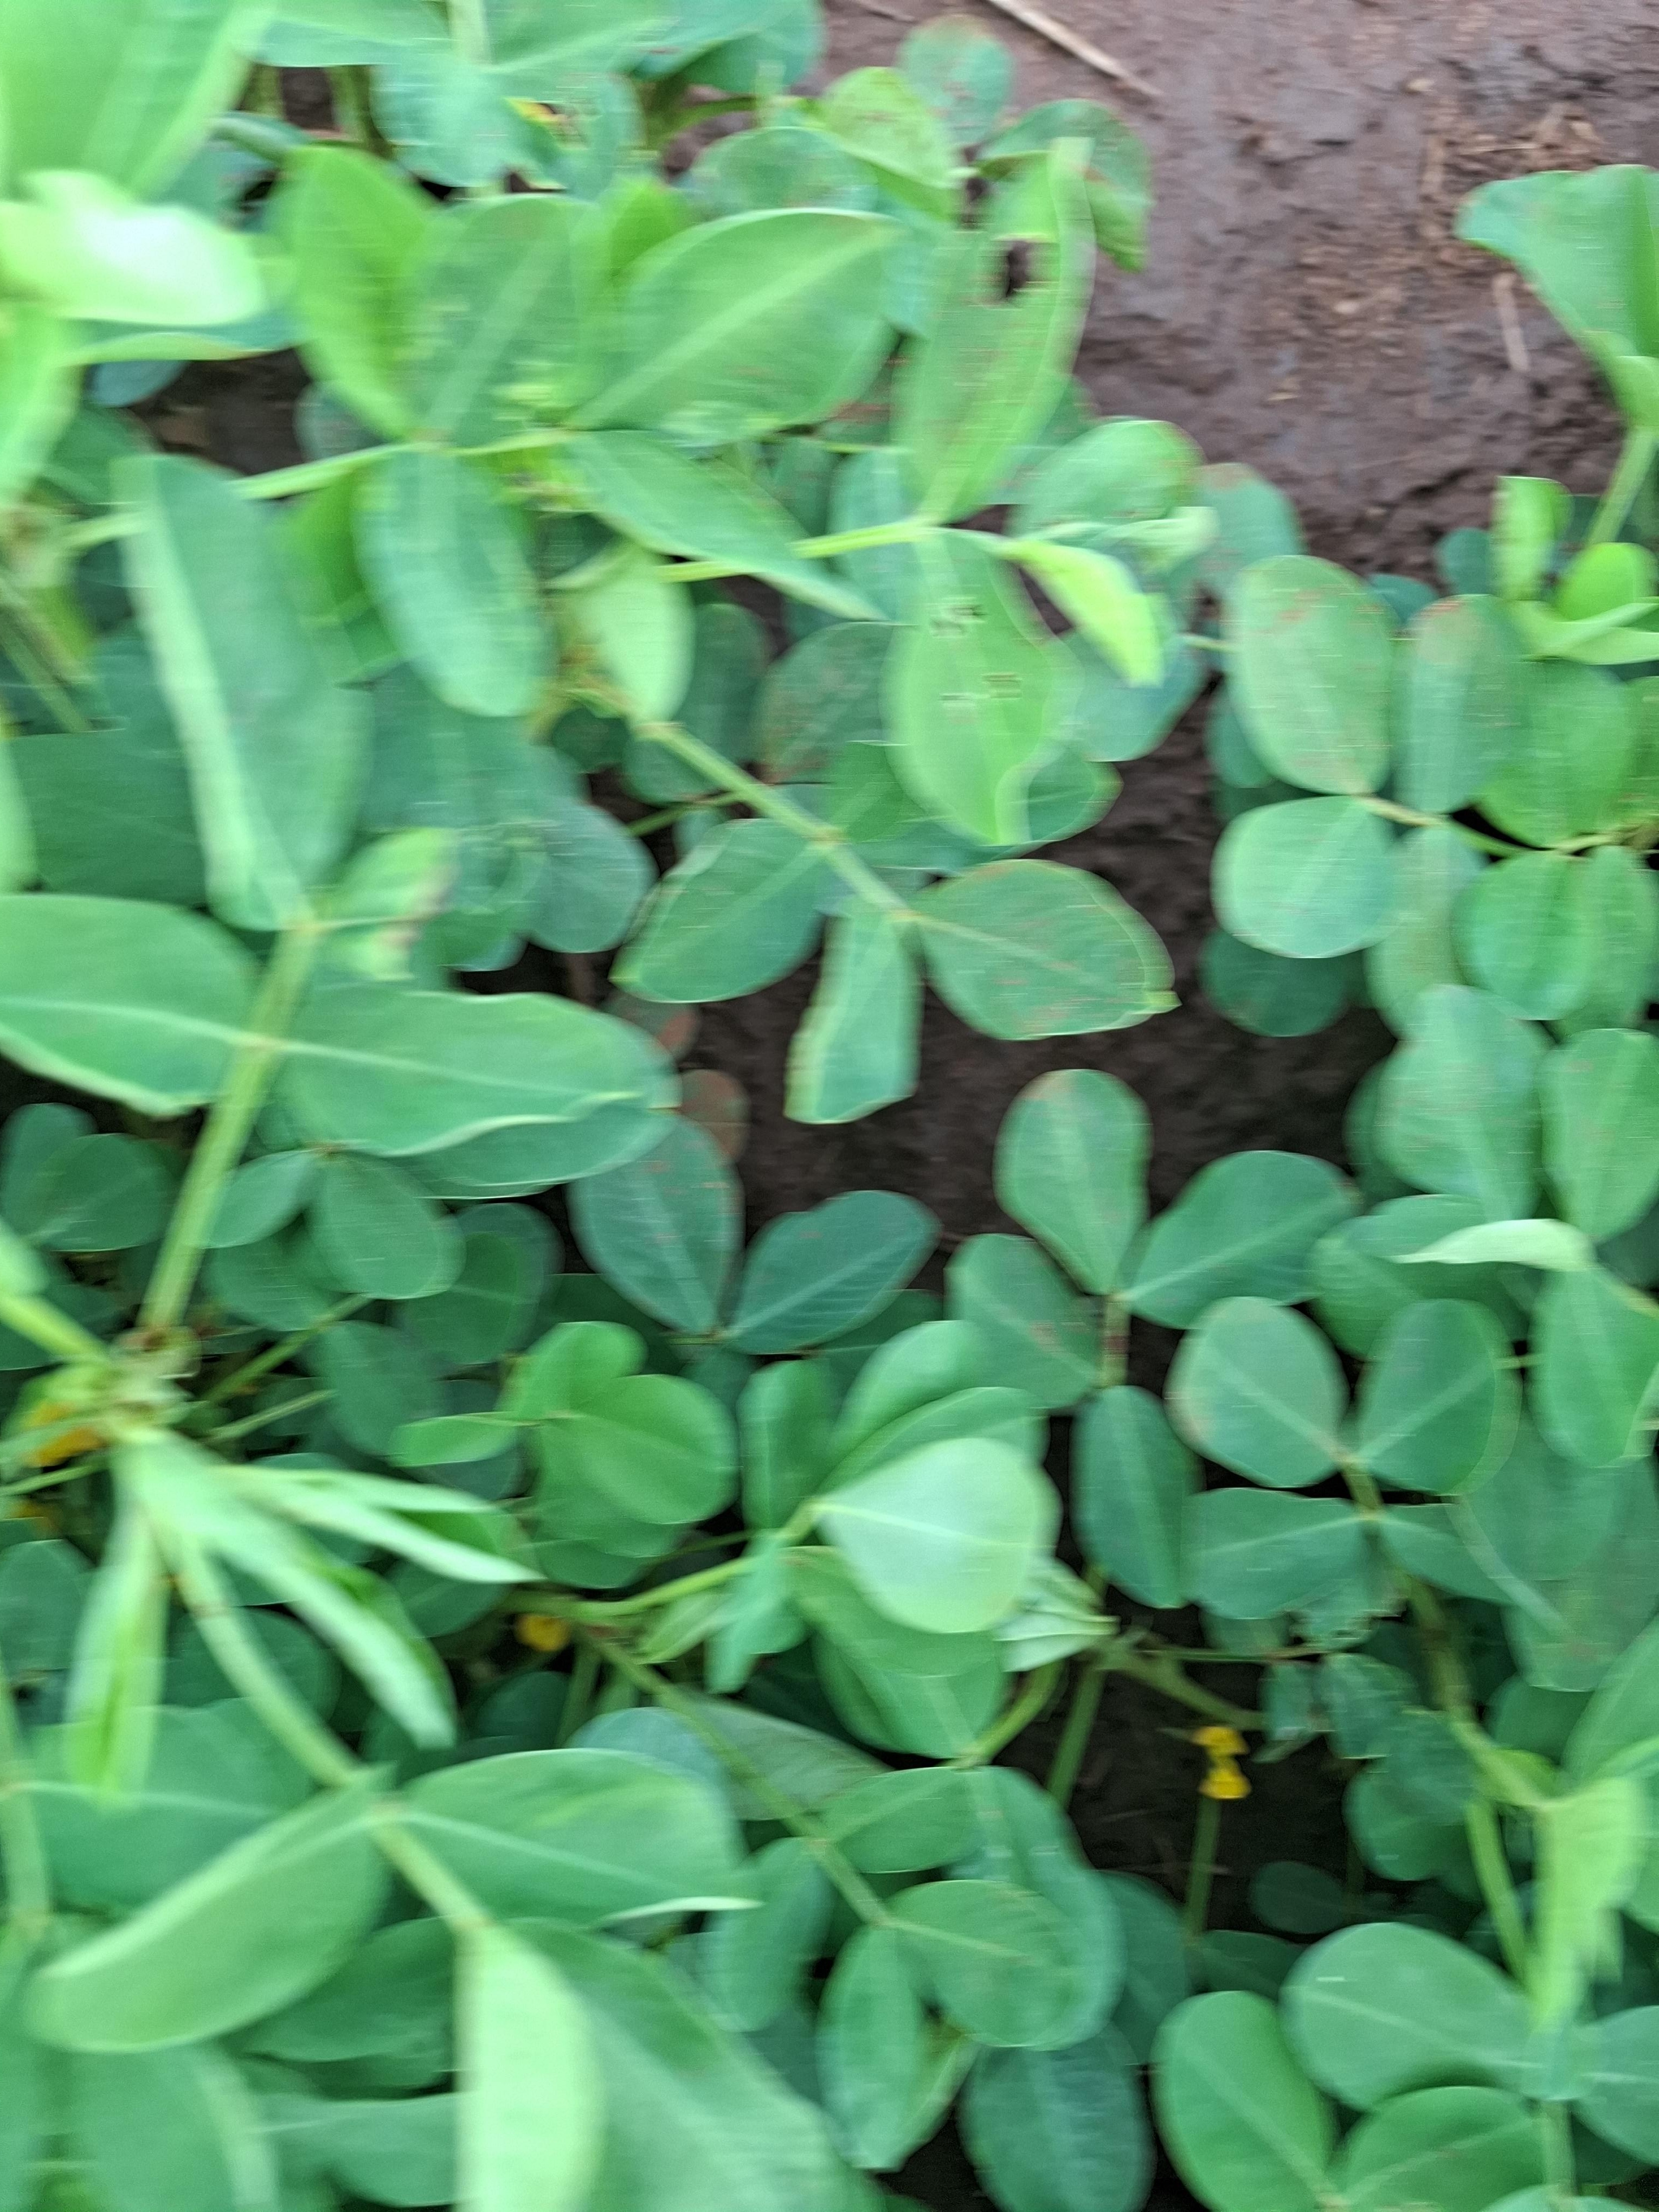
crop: groundnut
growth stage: flowering
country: Kenya
